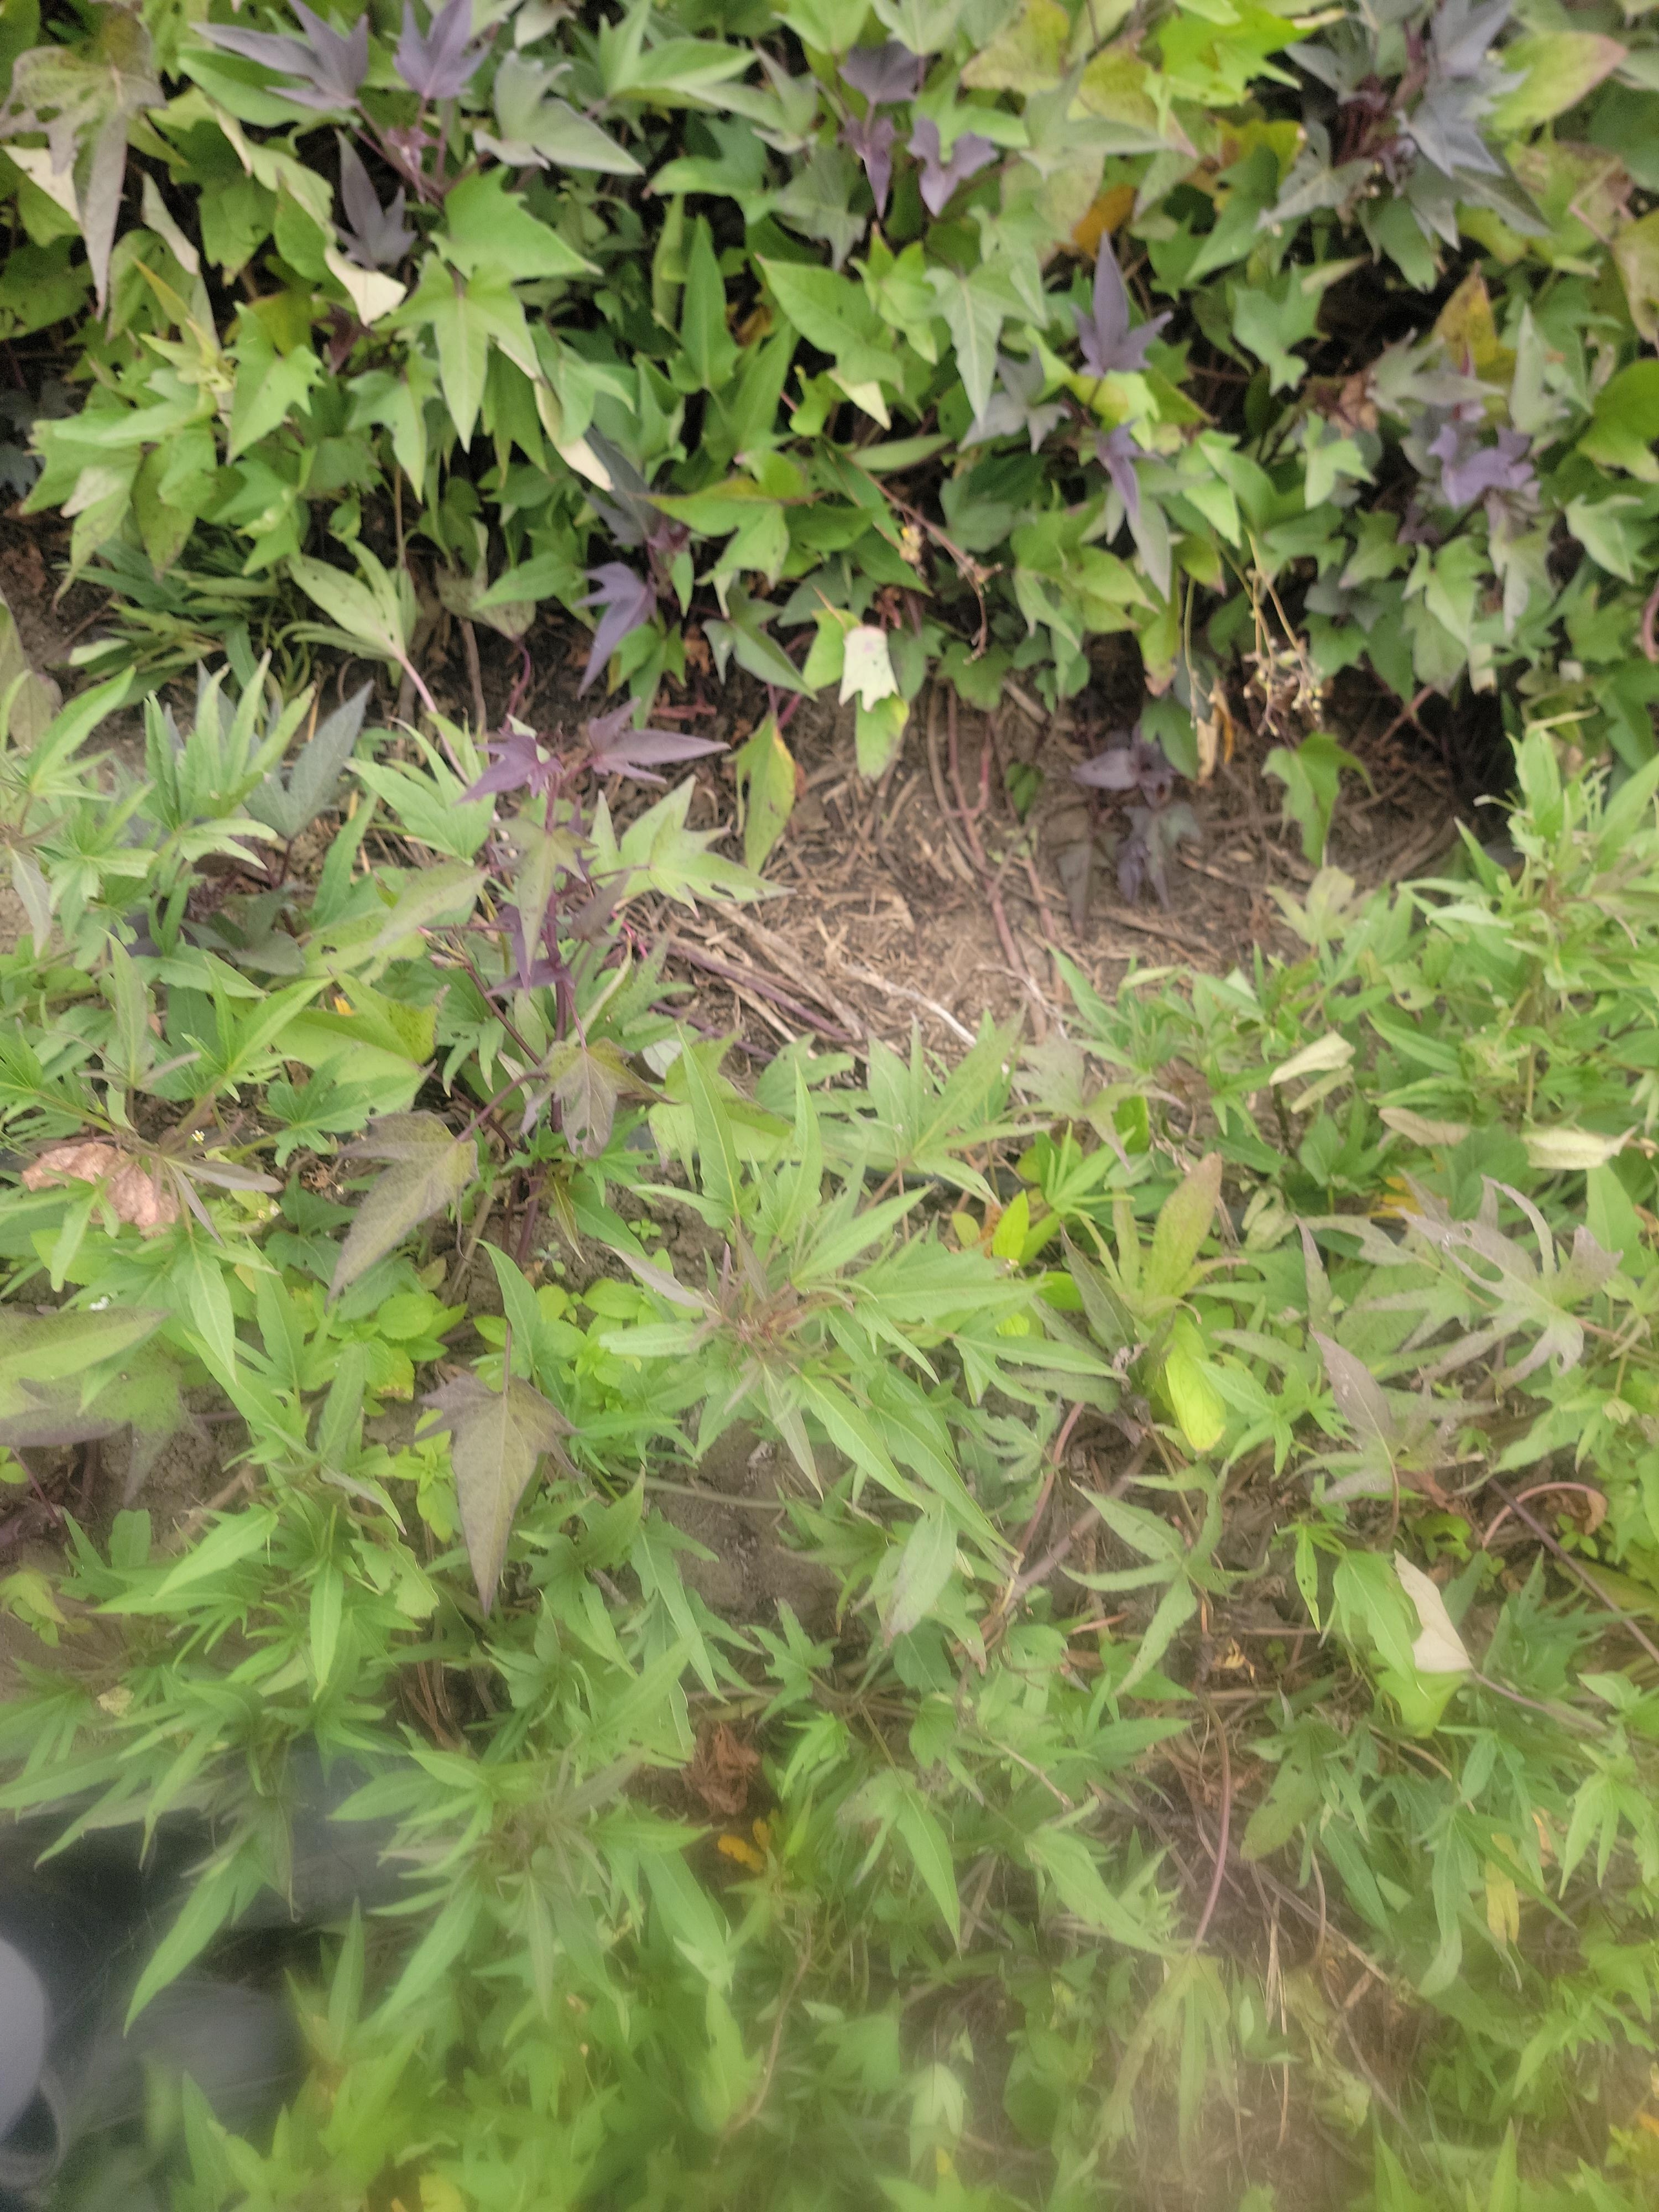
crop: sweet potato
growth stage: flowering
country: Tanzania
